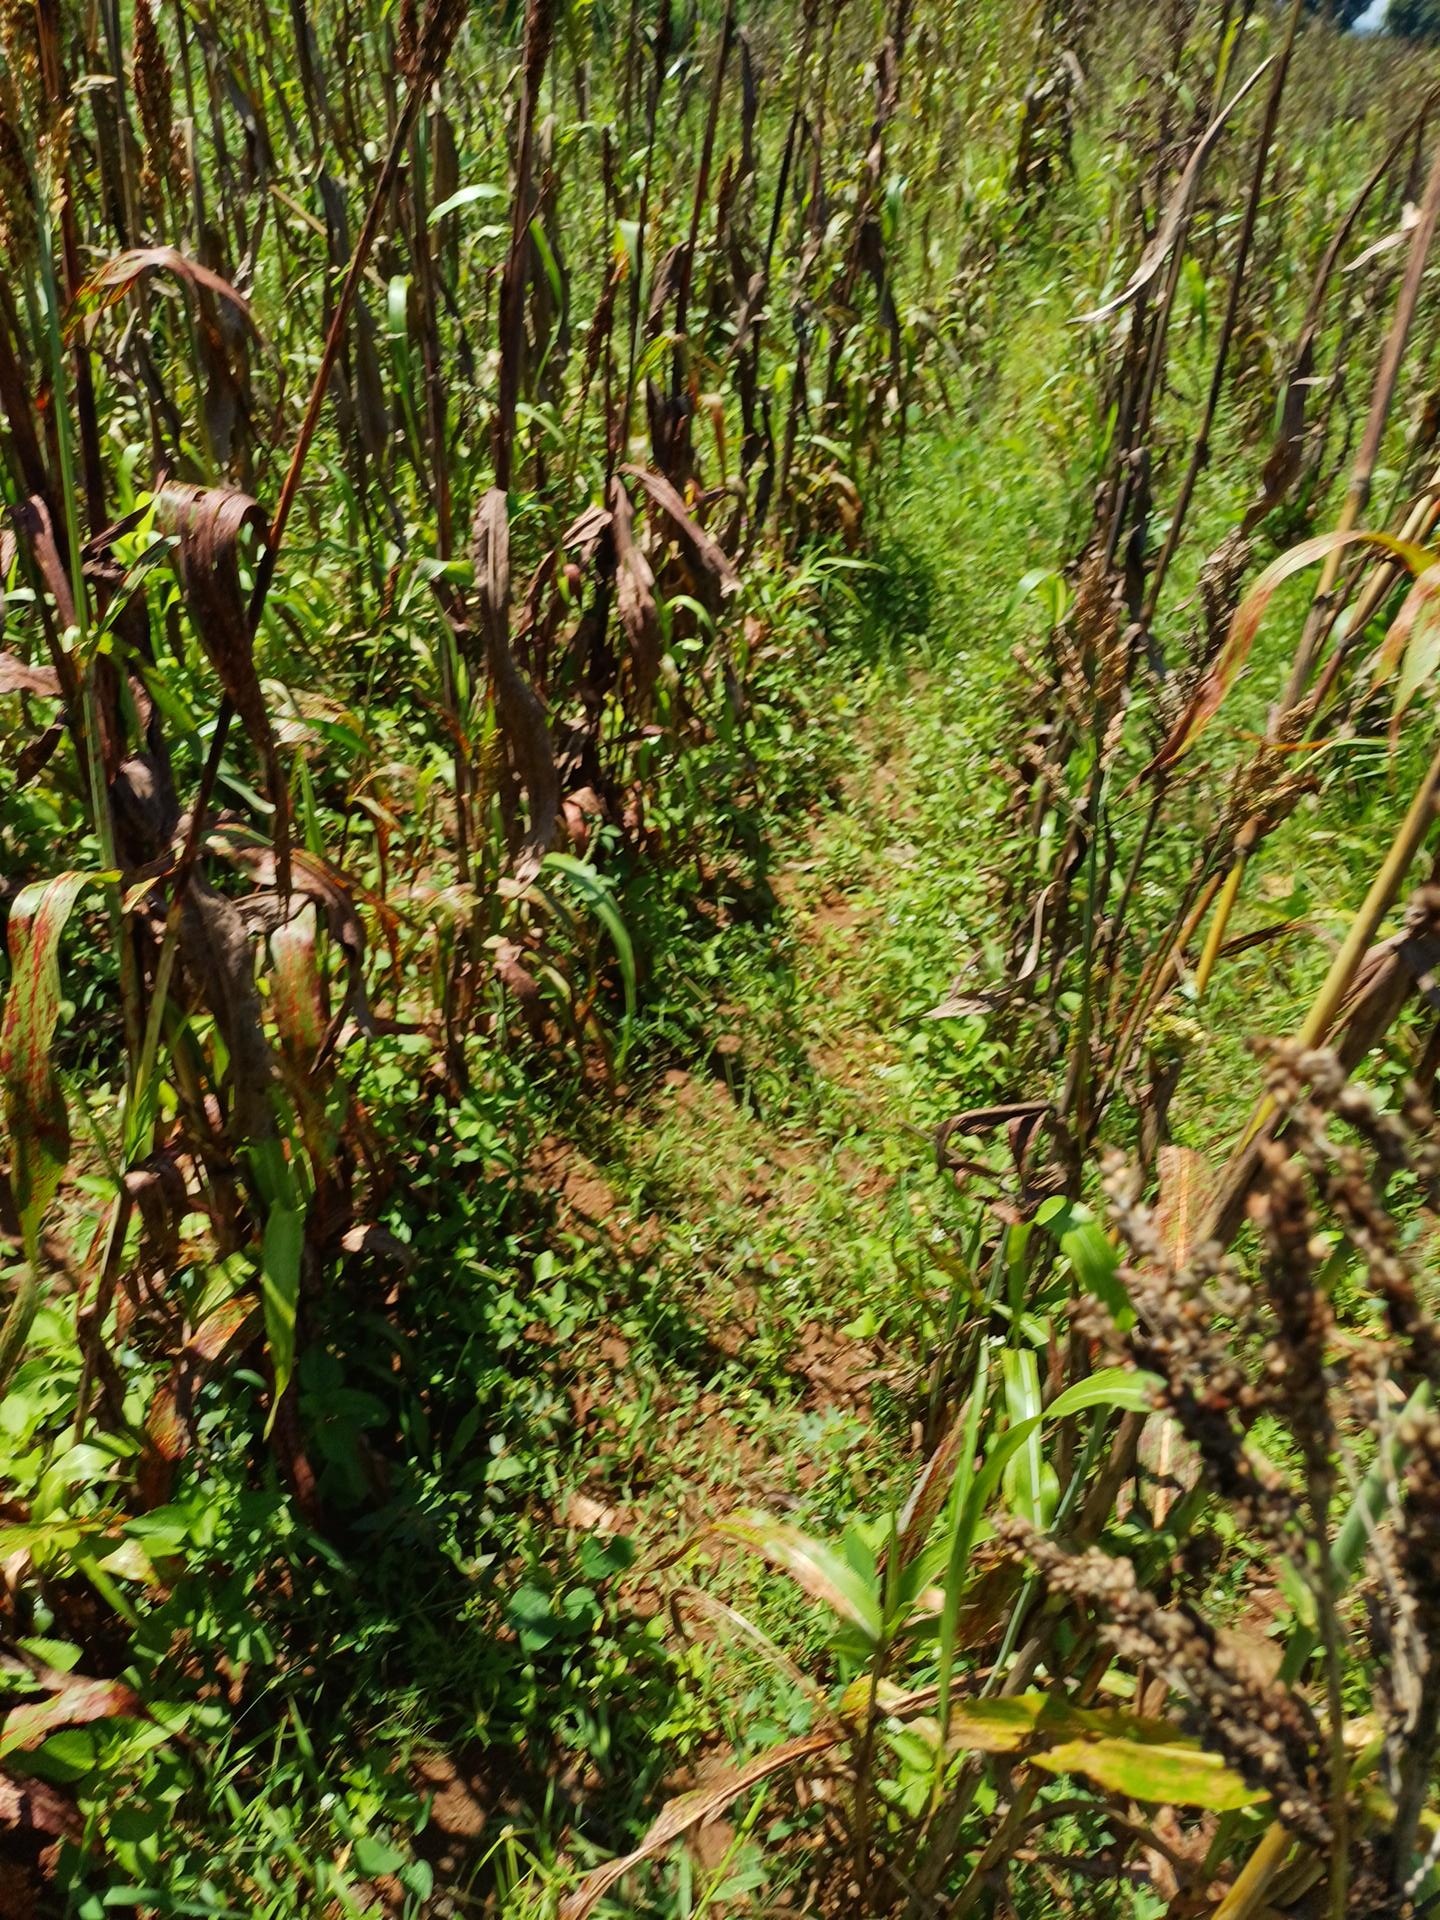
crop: sorghum
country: Kenya
